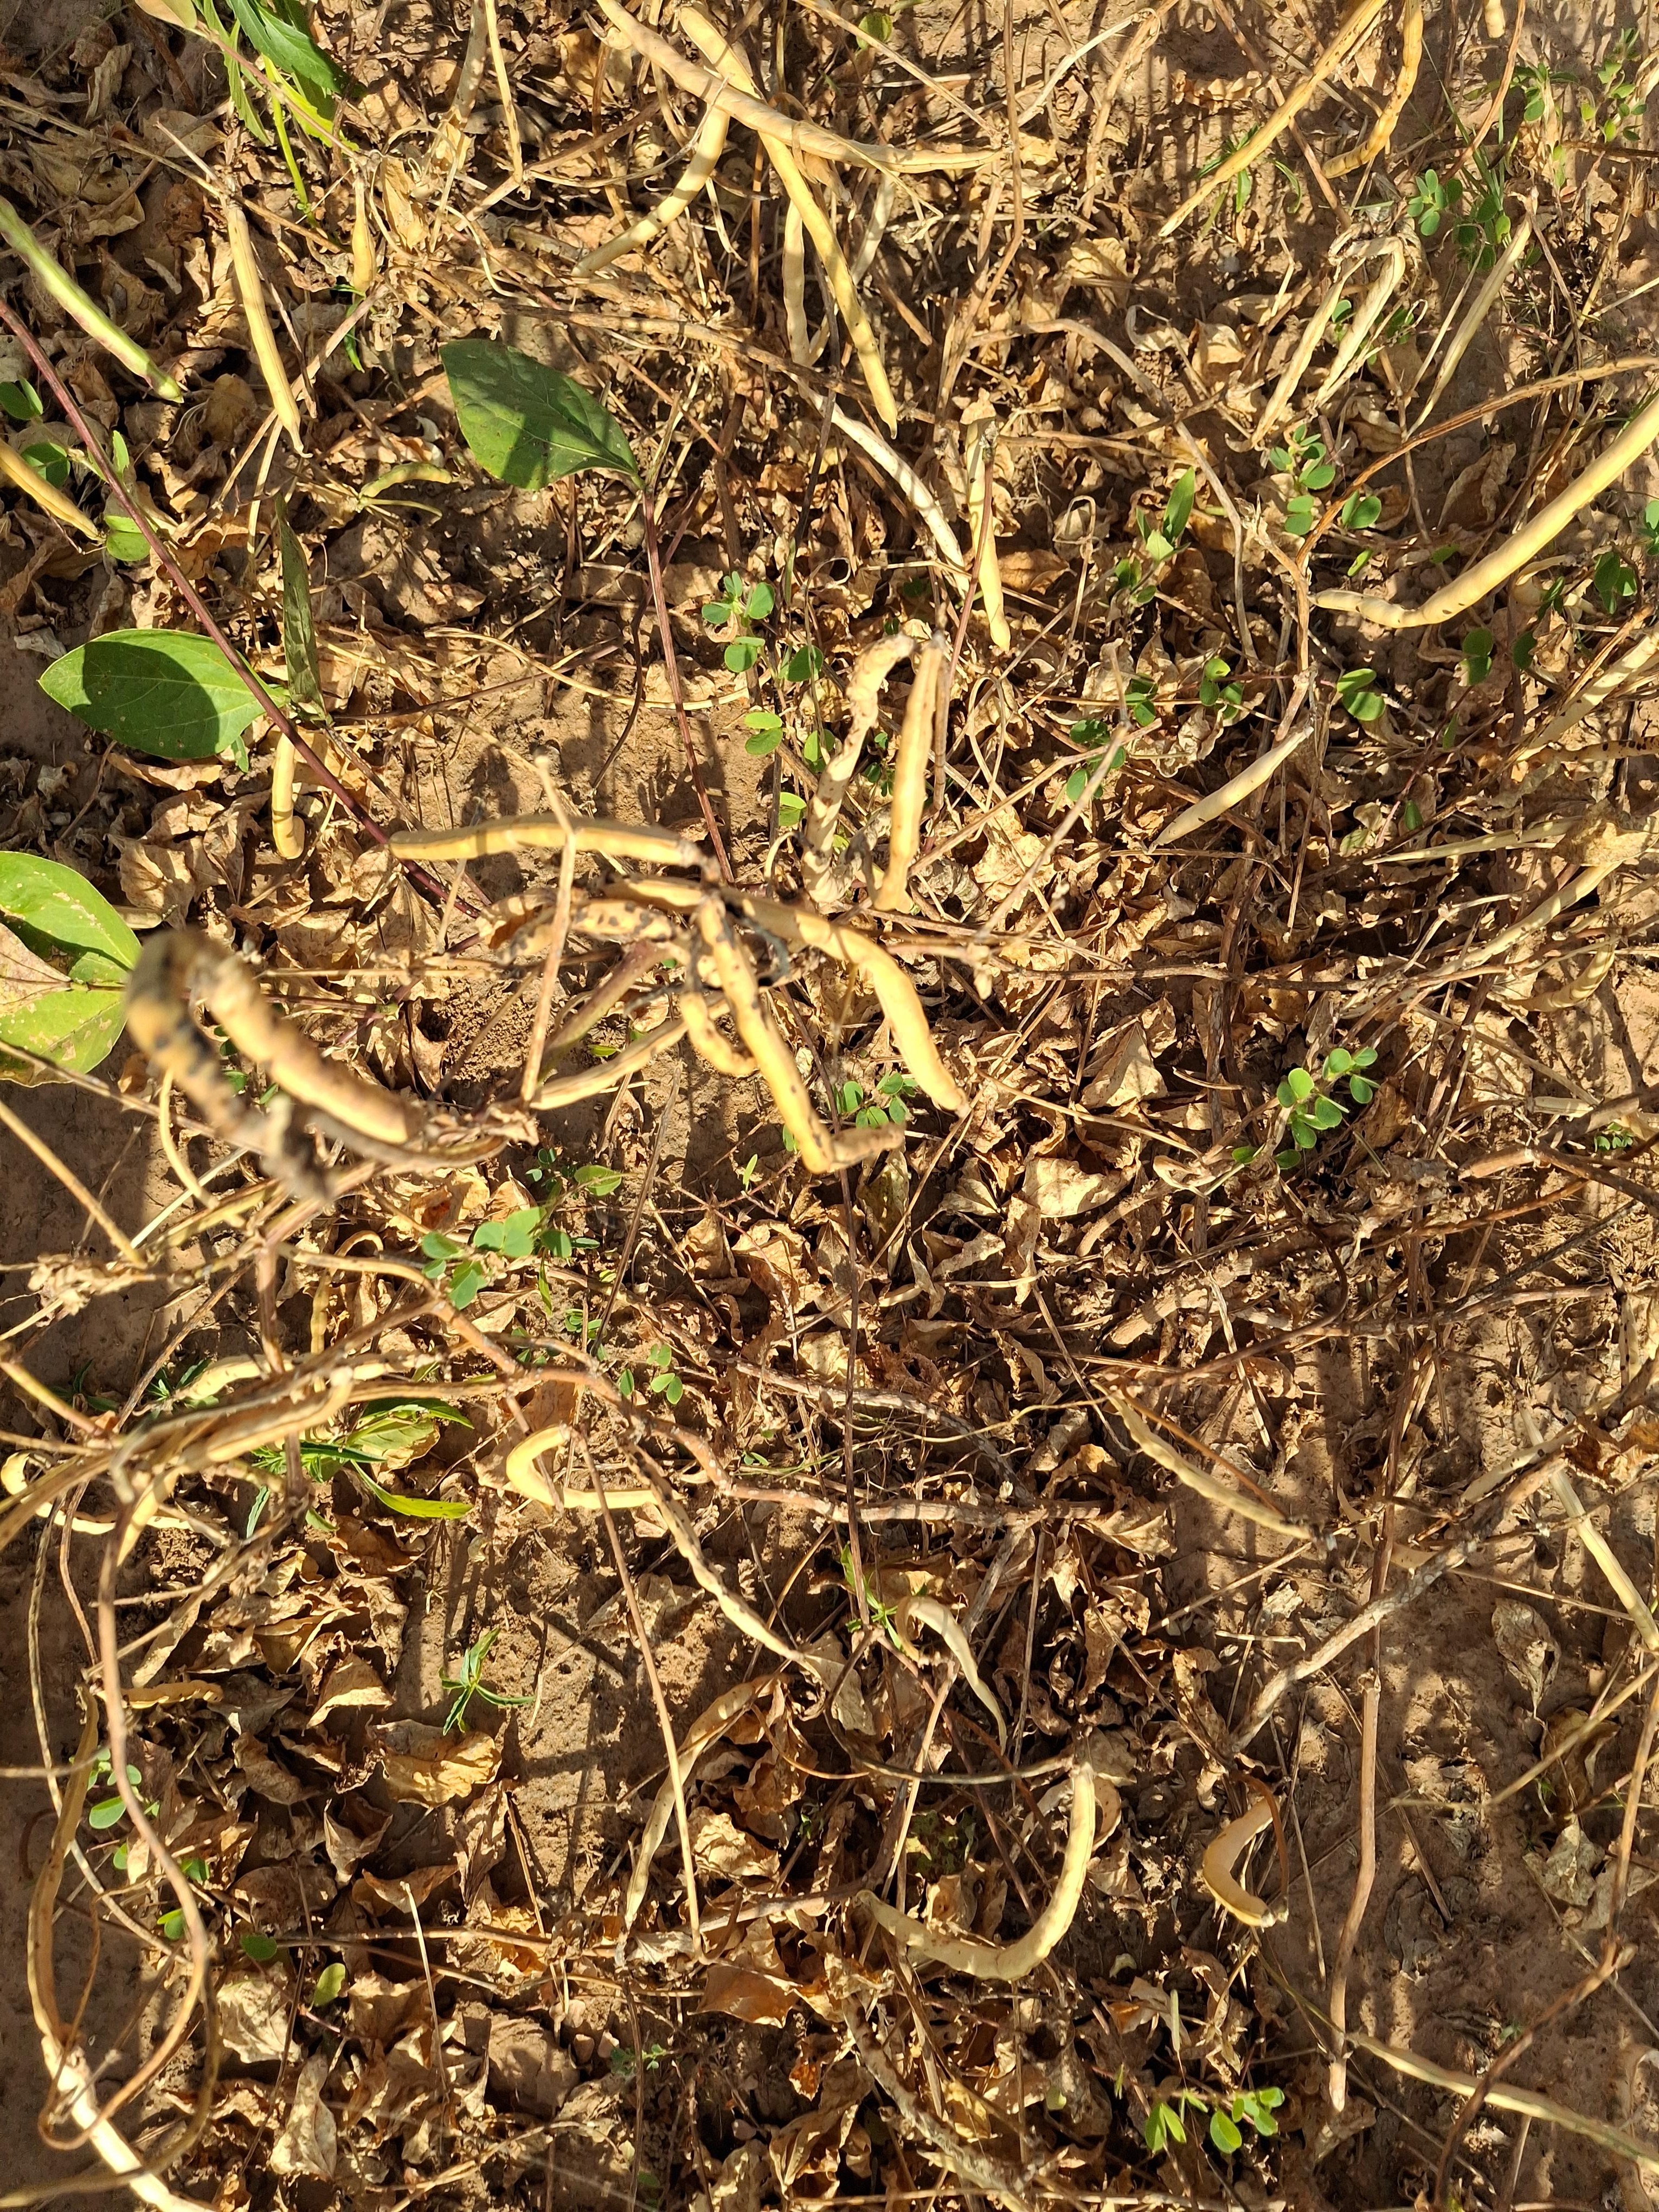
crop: cowpea
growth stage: maturity
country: Nigeria
